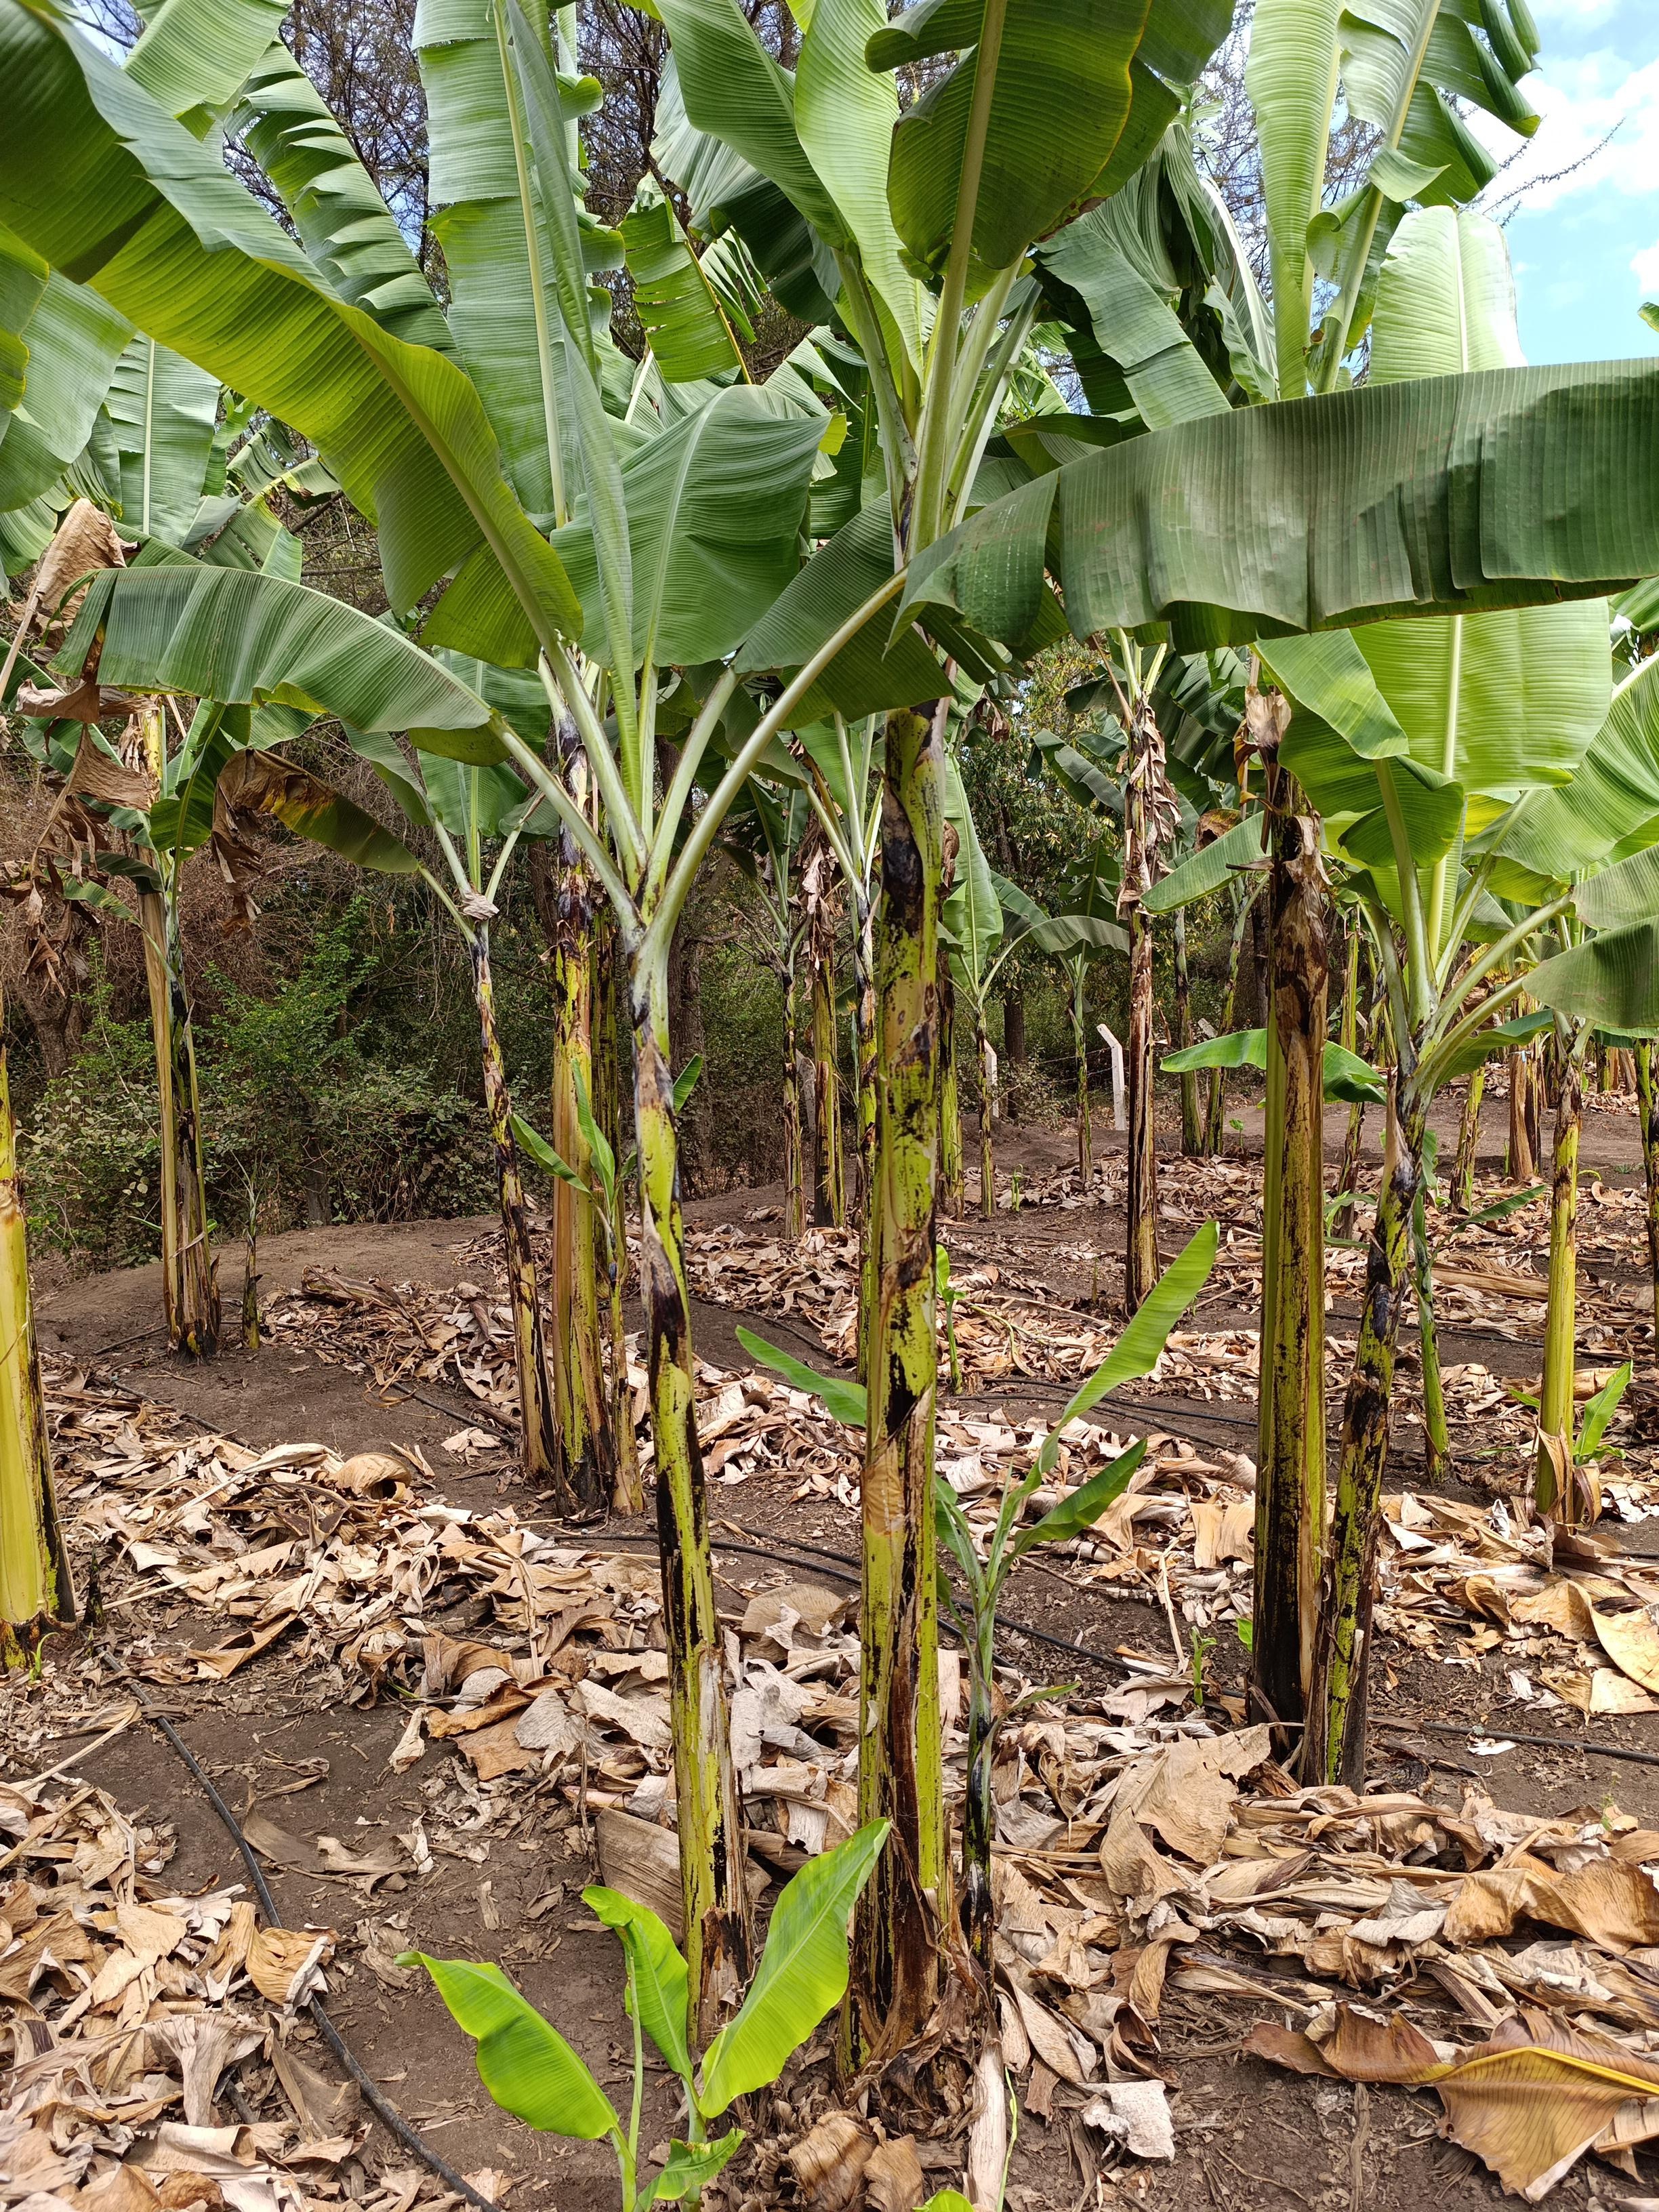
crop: banana
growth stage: vegetative
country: Tanzania
